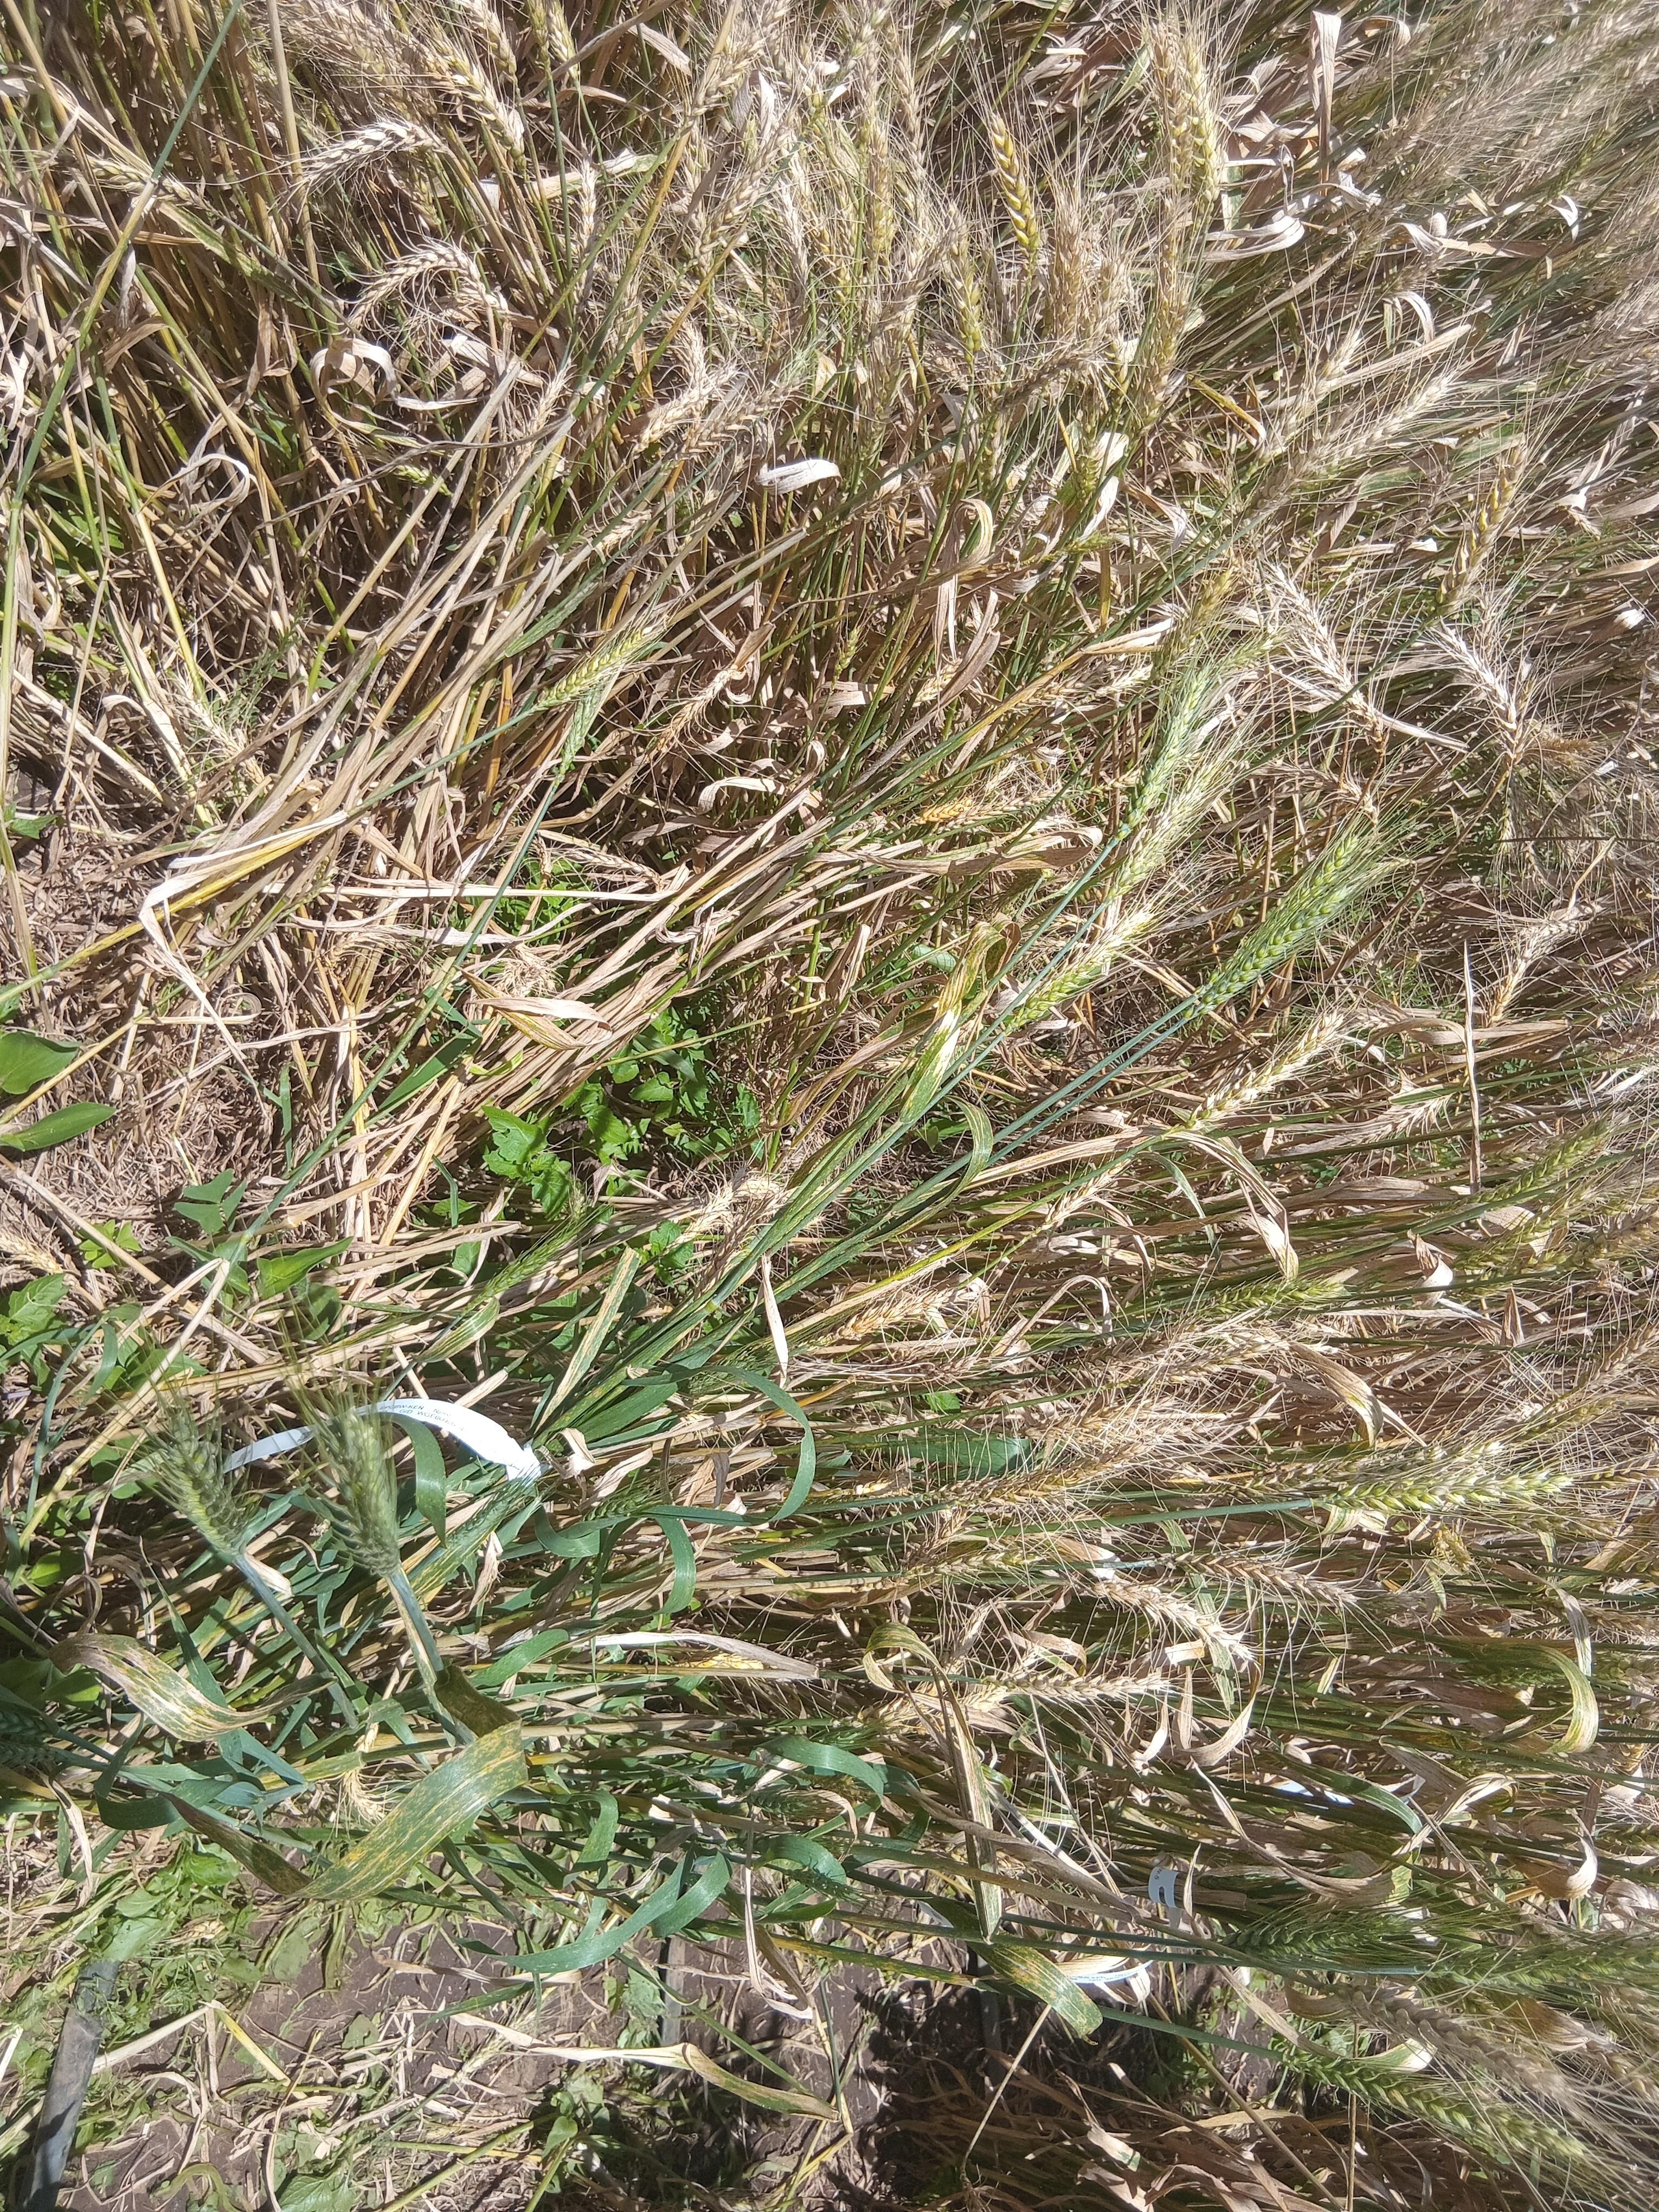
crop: wheat
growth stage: maturity
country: Kenya
